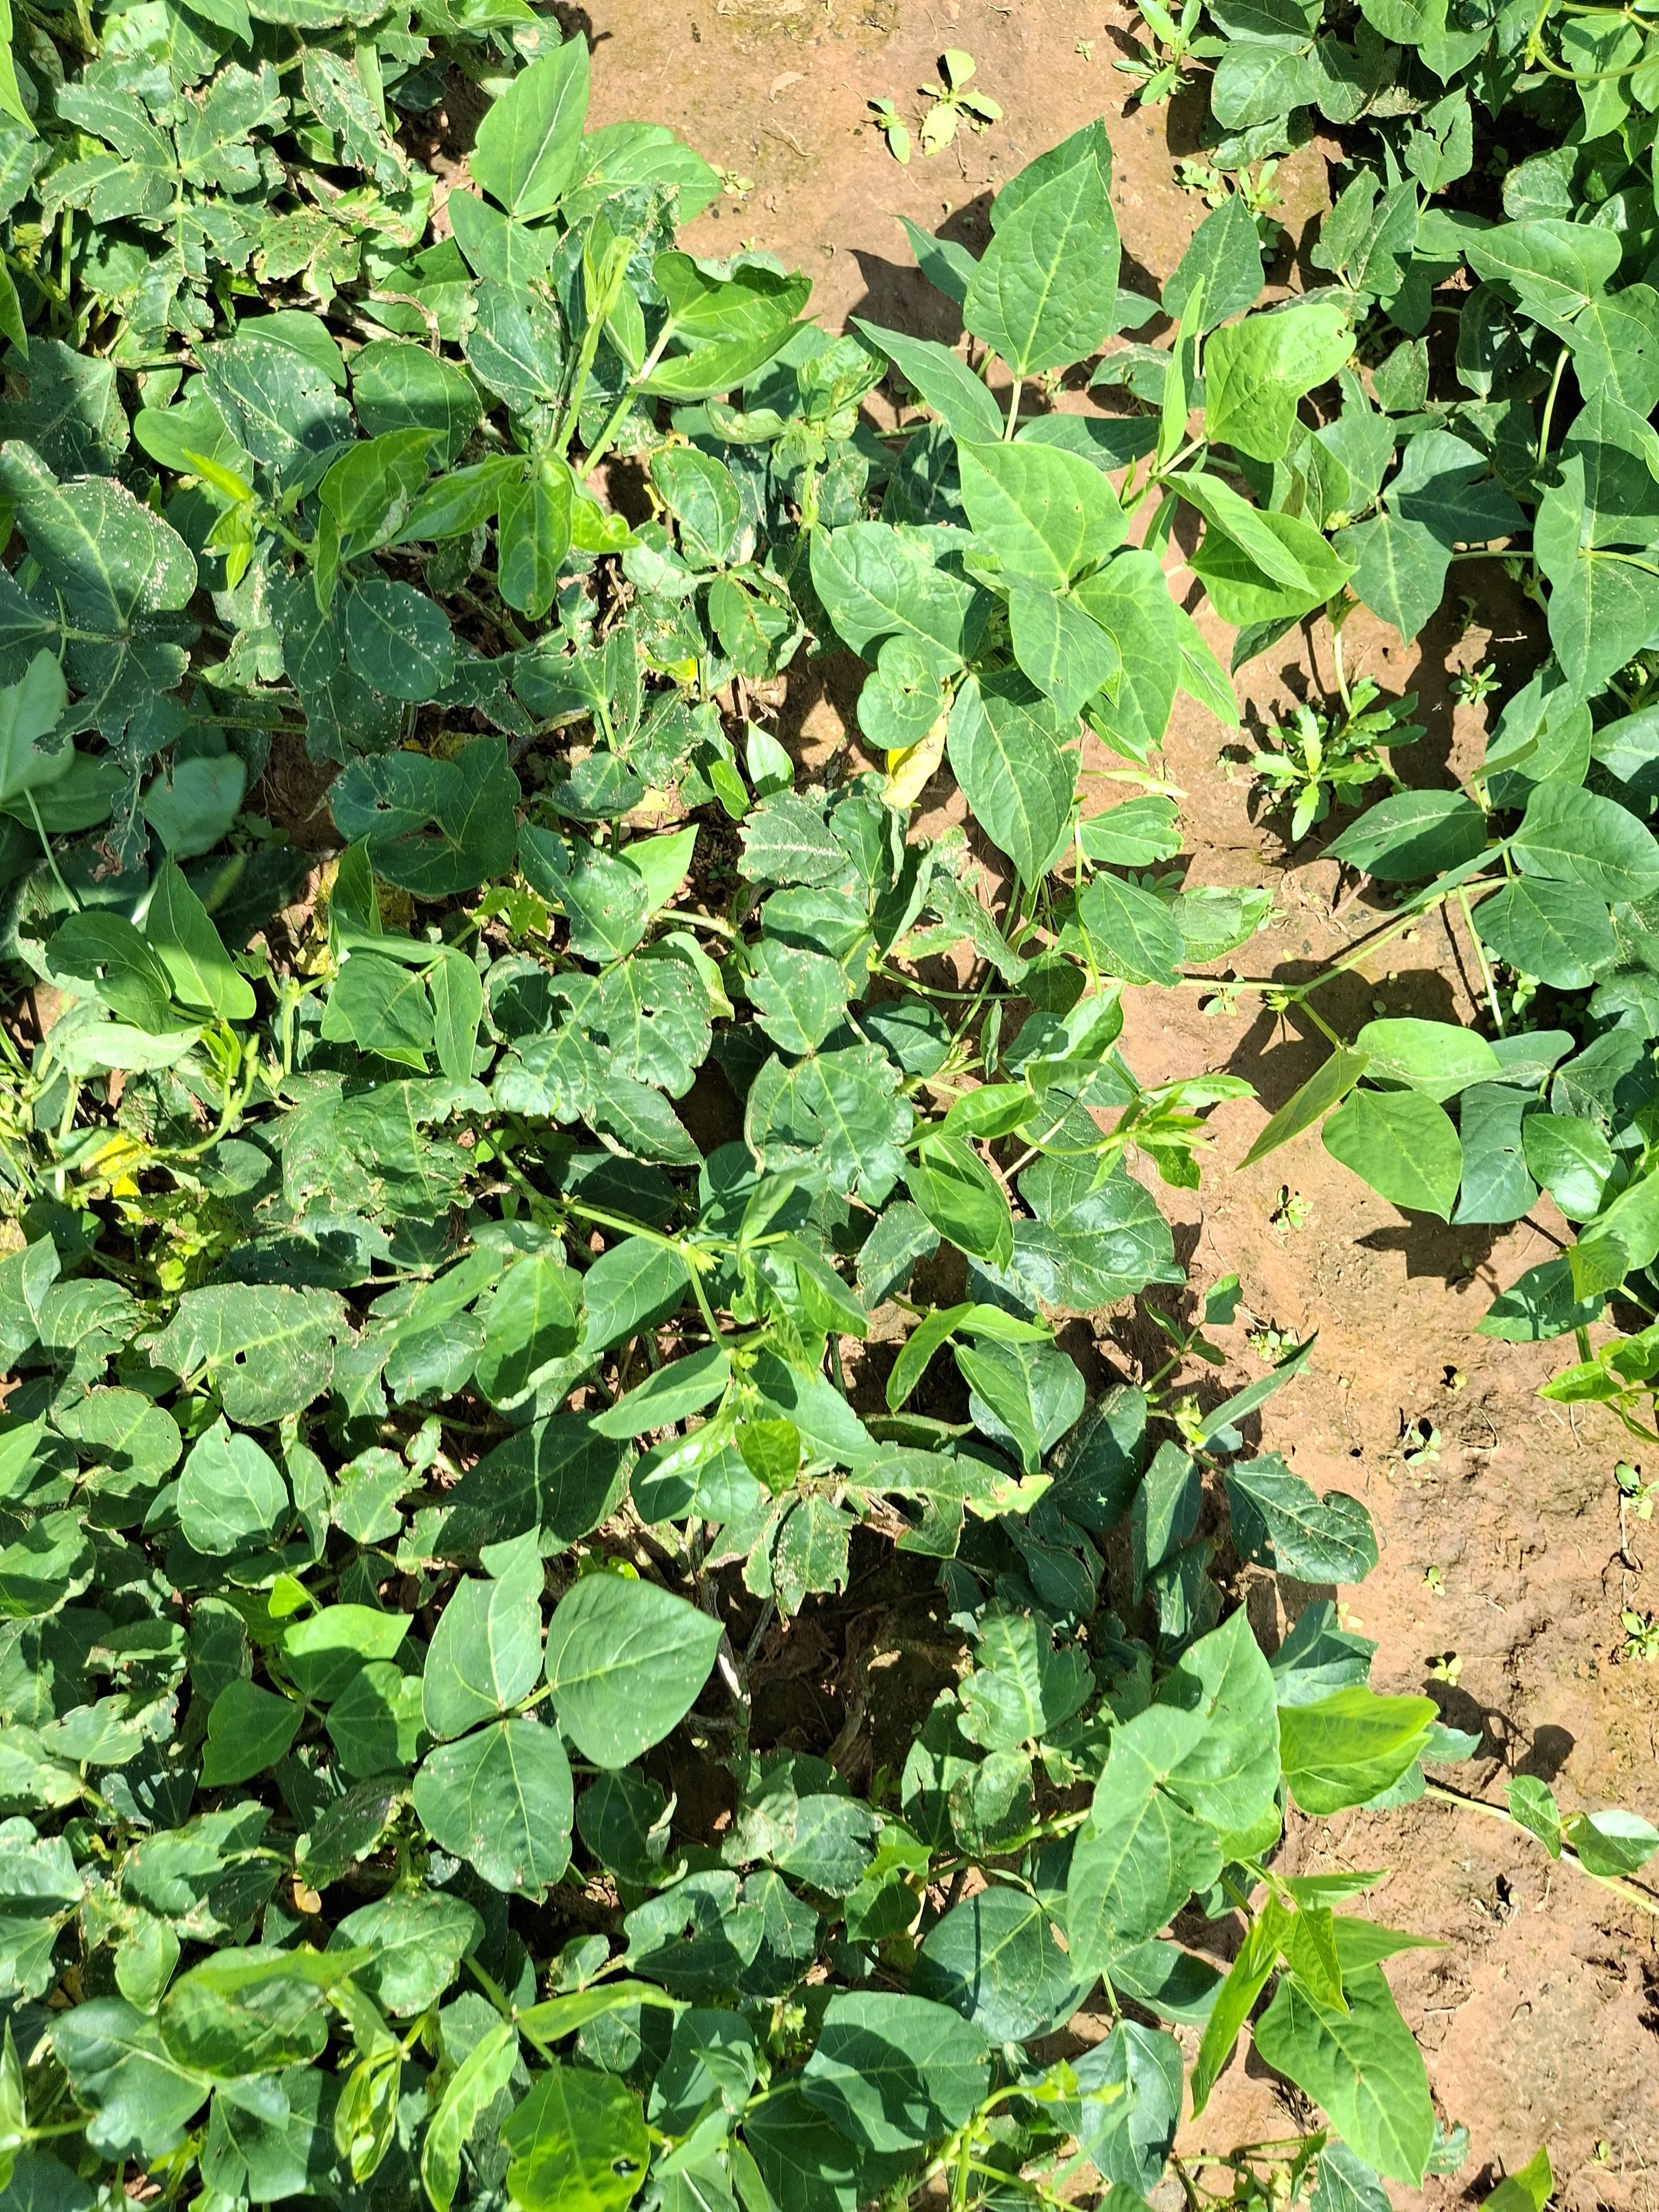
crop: cowpea
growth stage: vegetative
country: Nigeria
